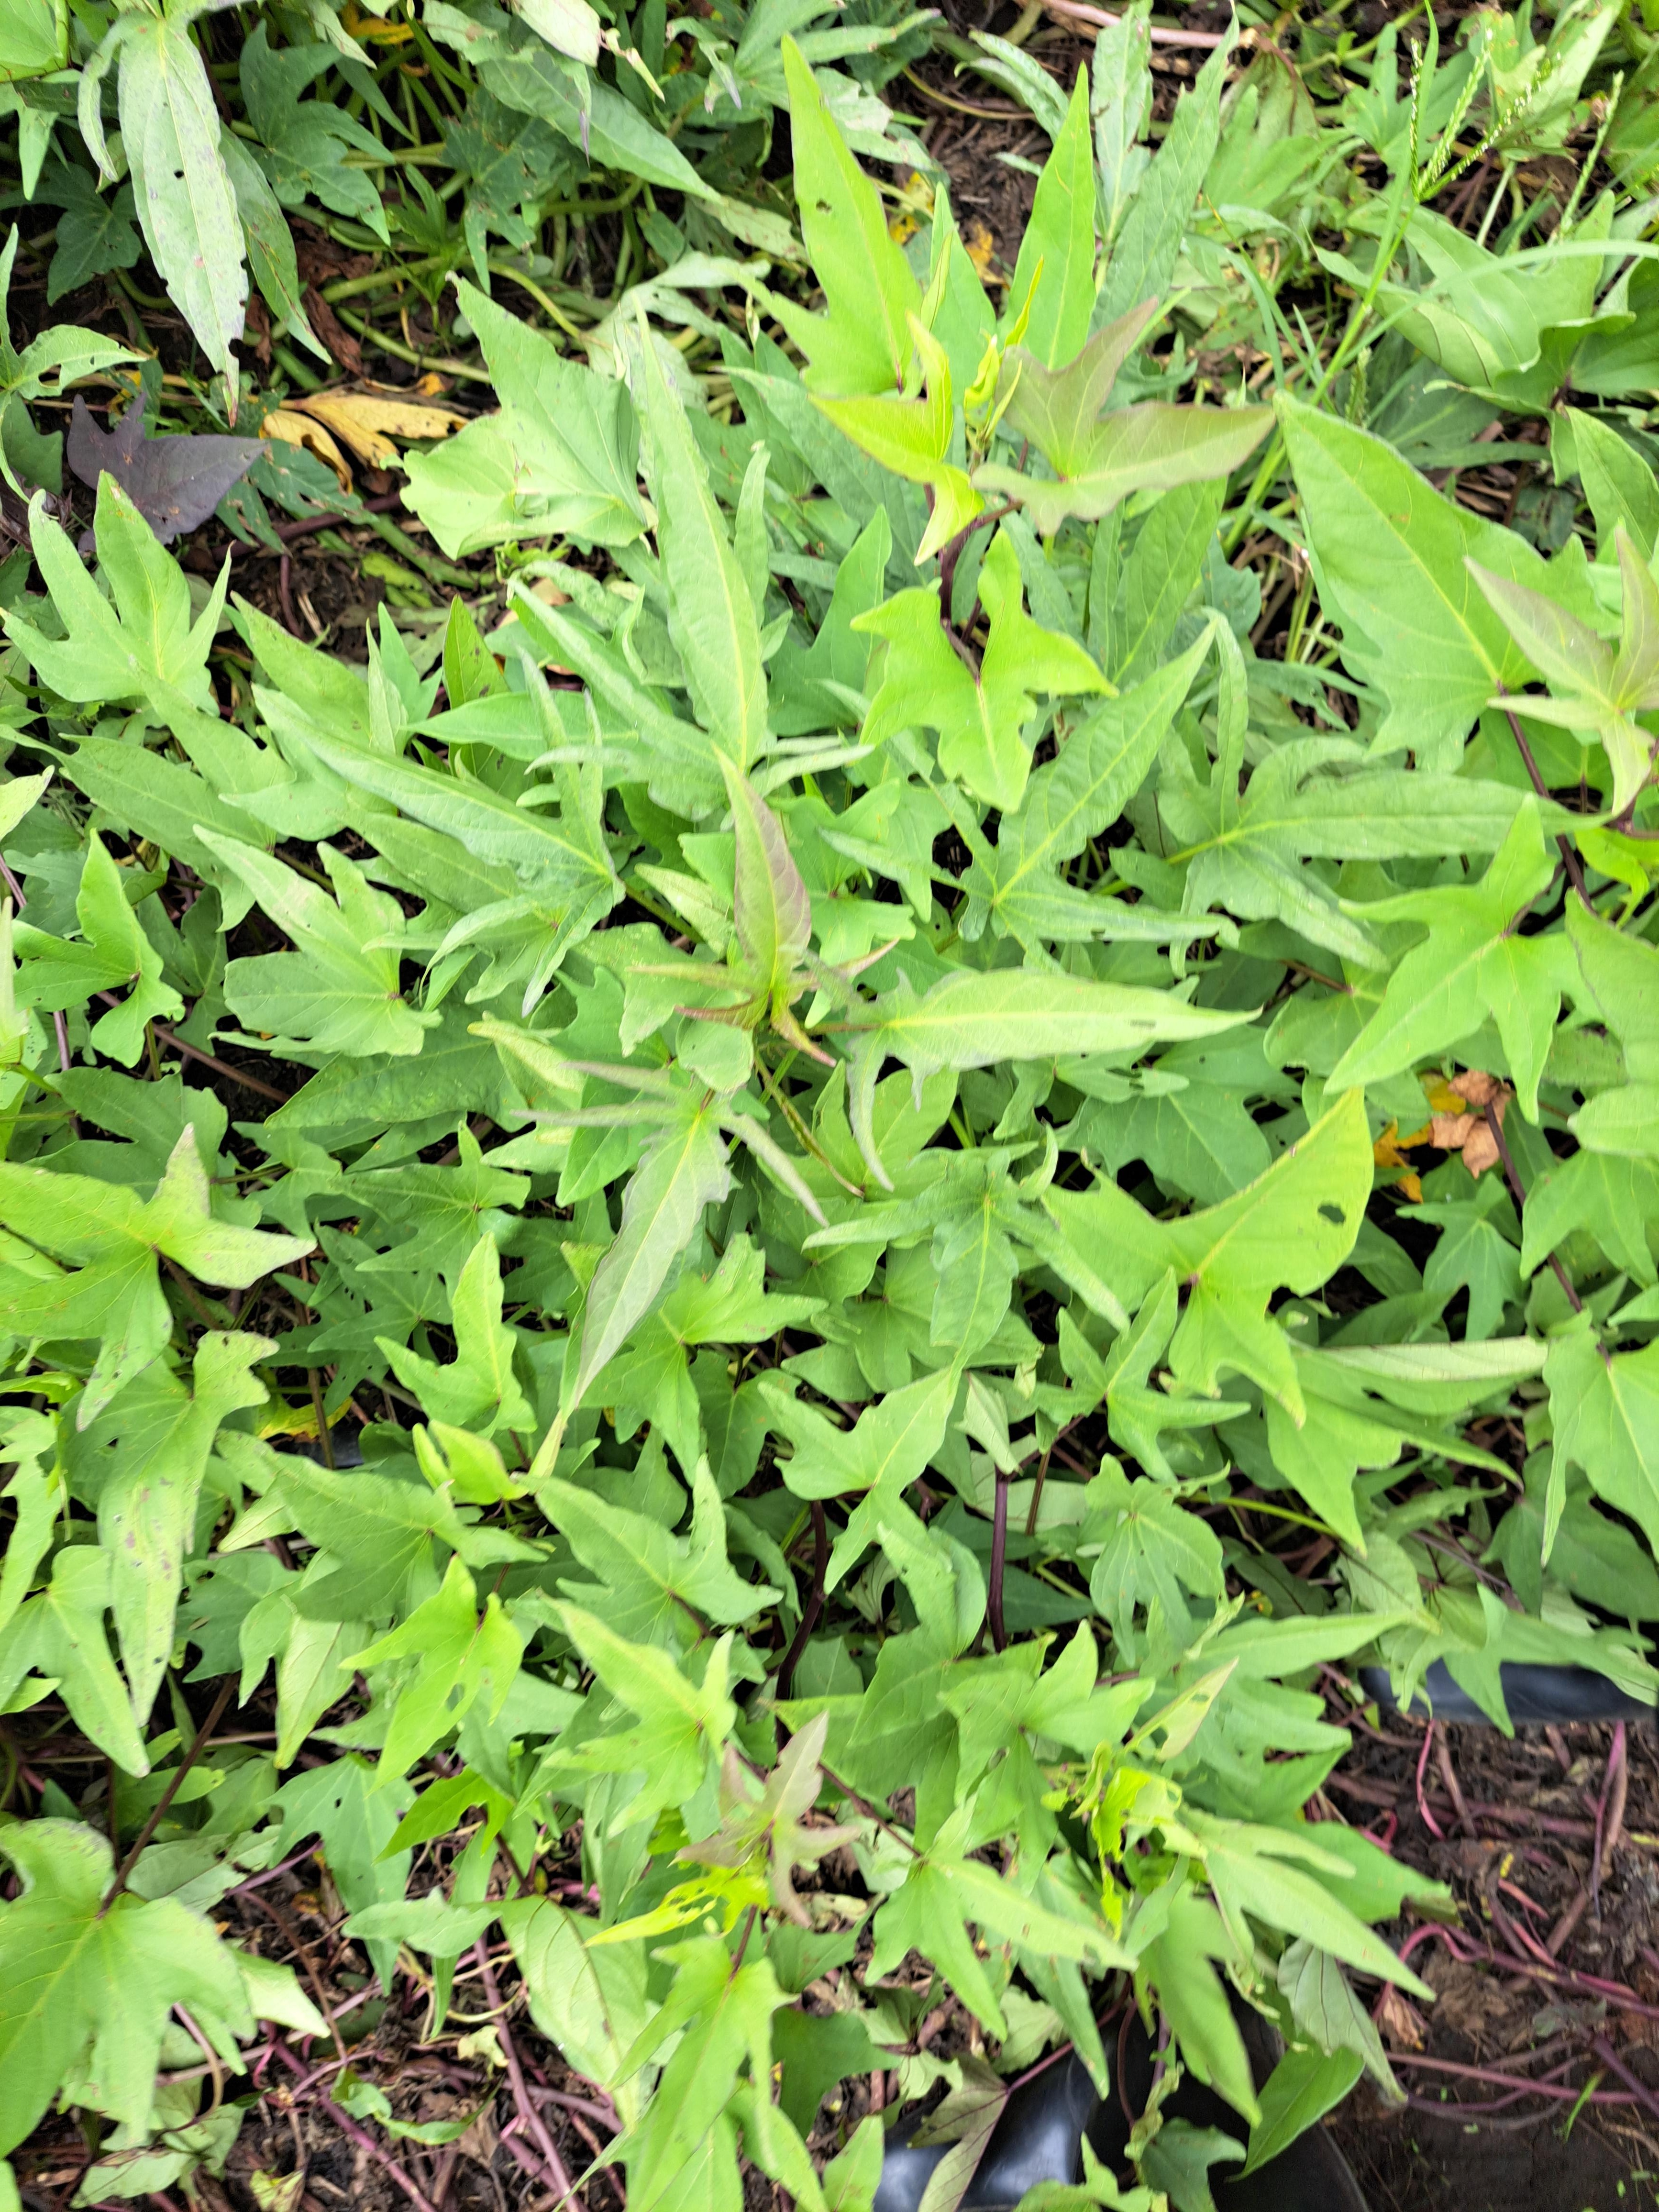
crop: sweet potato
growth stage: flowering
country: Tanzania
